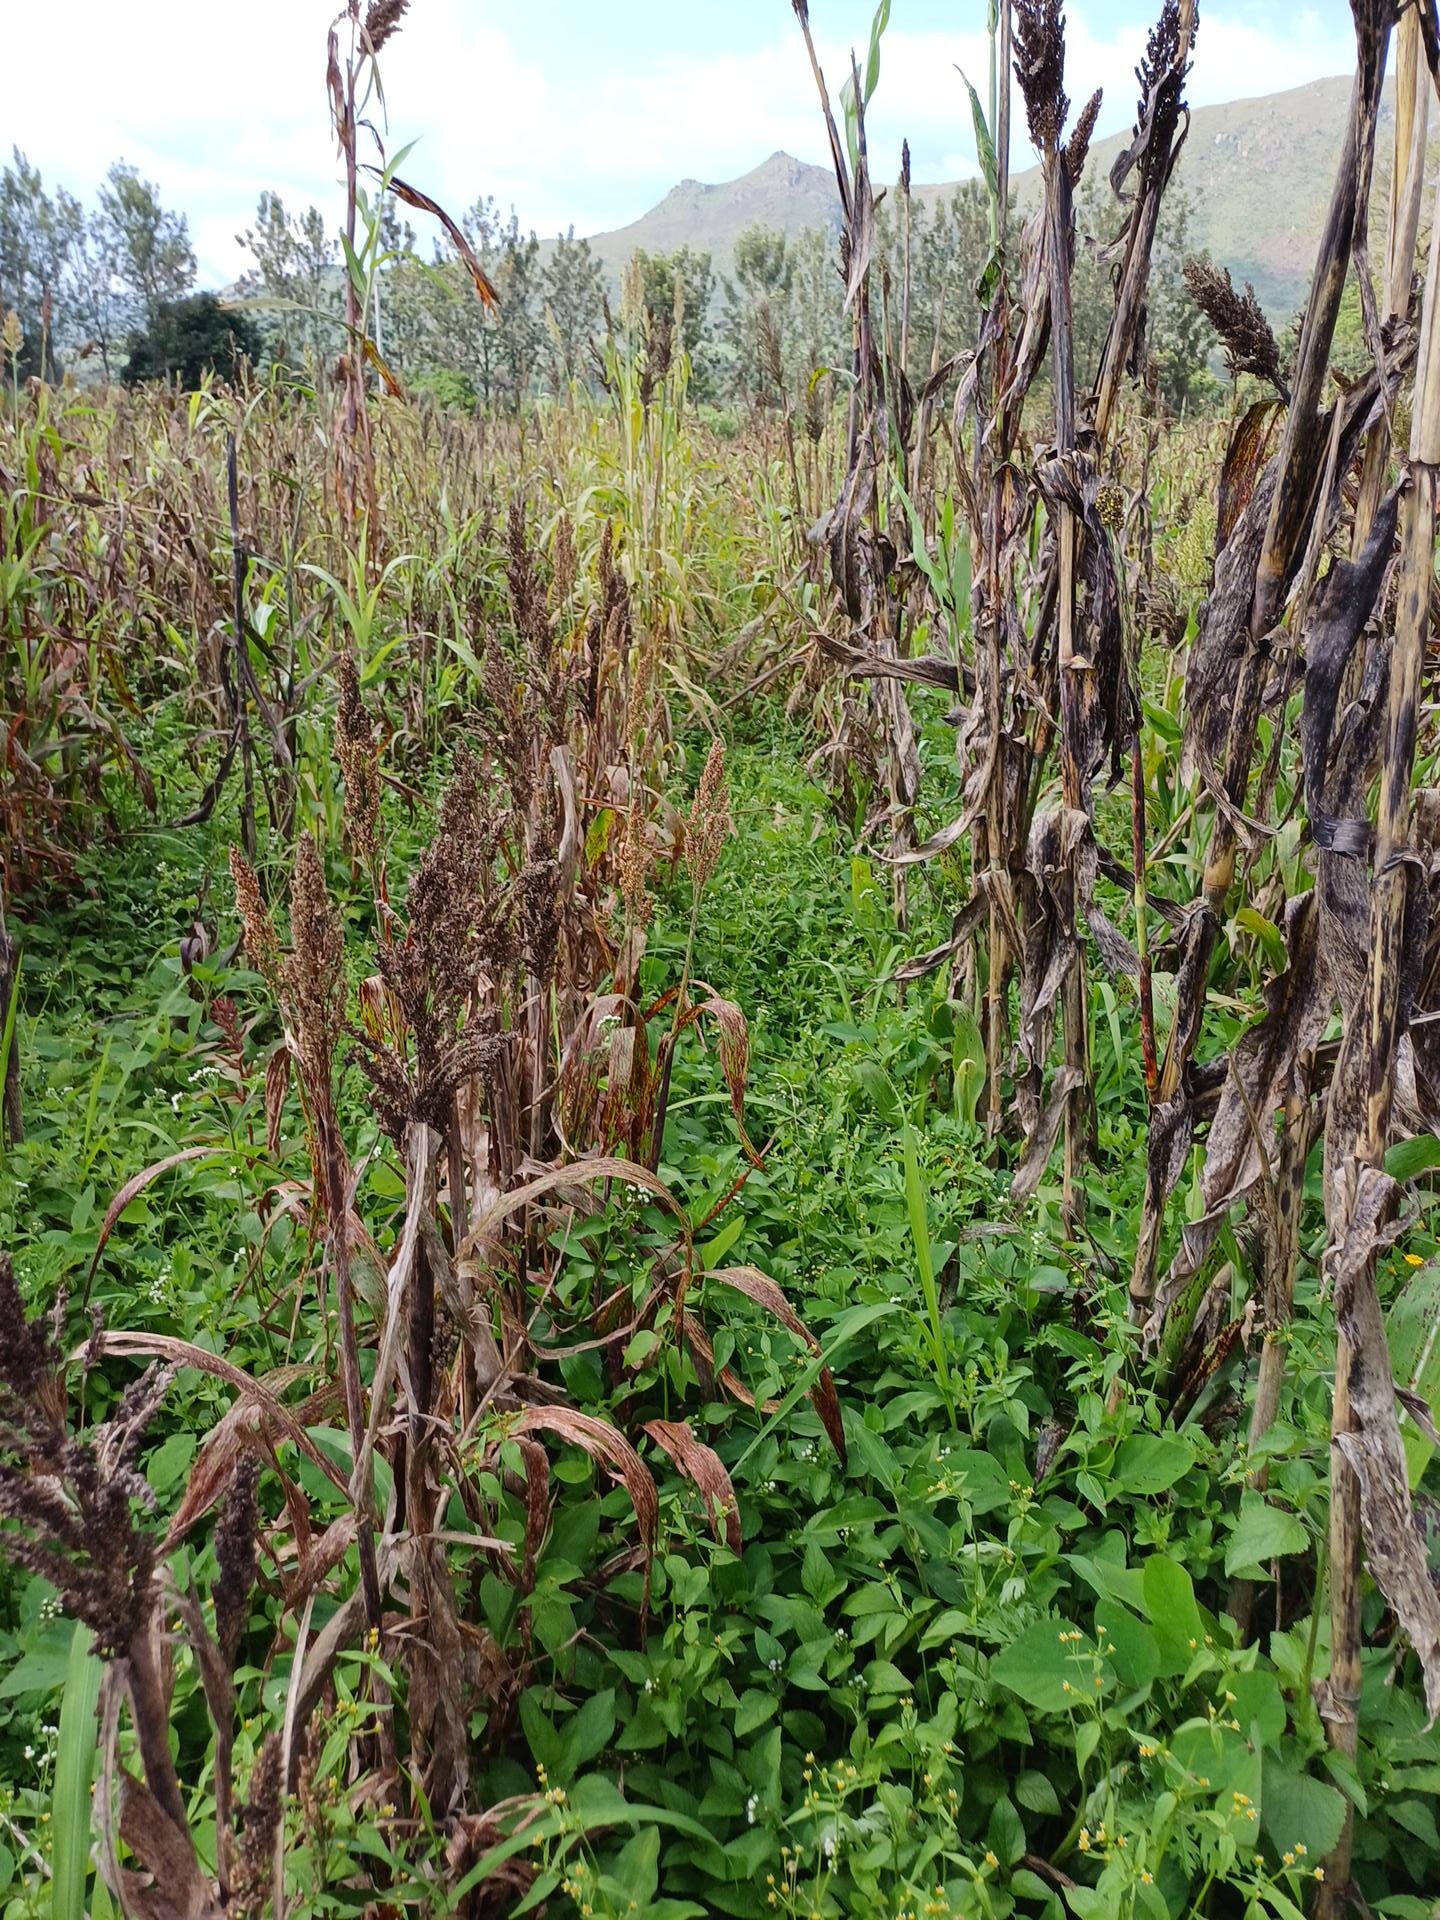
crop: sorghum
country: Kenya
